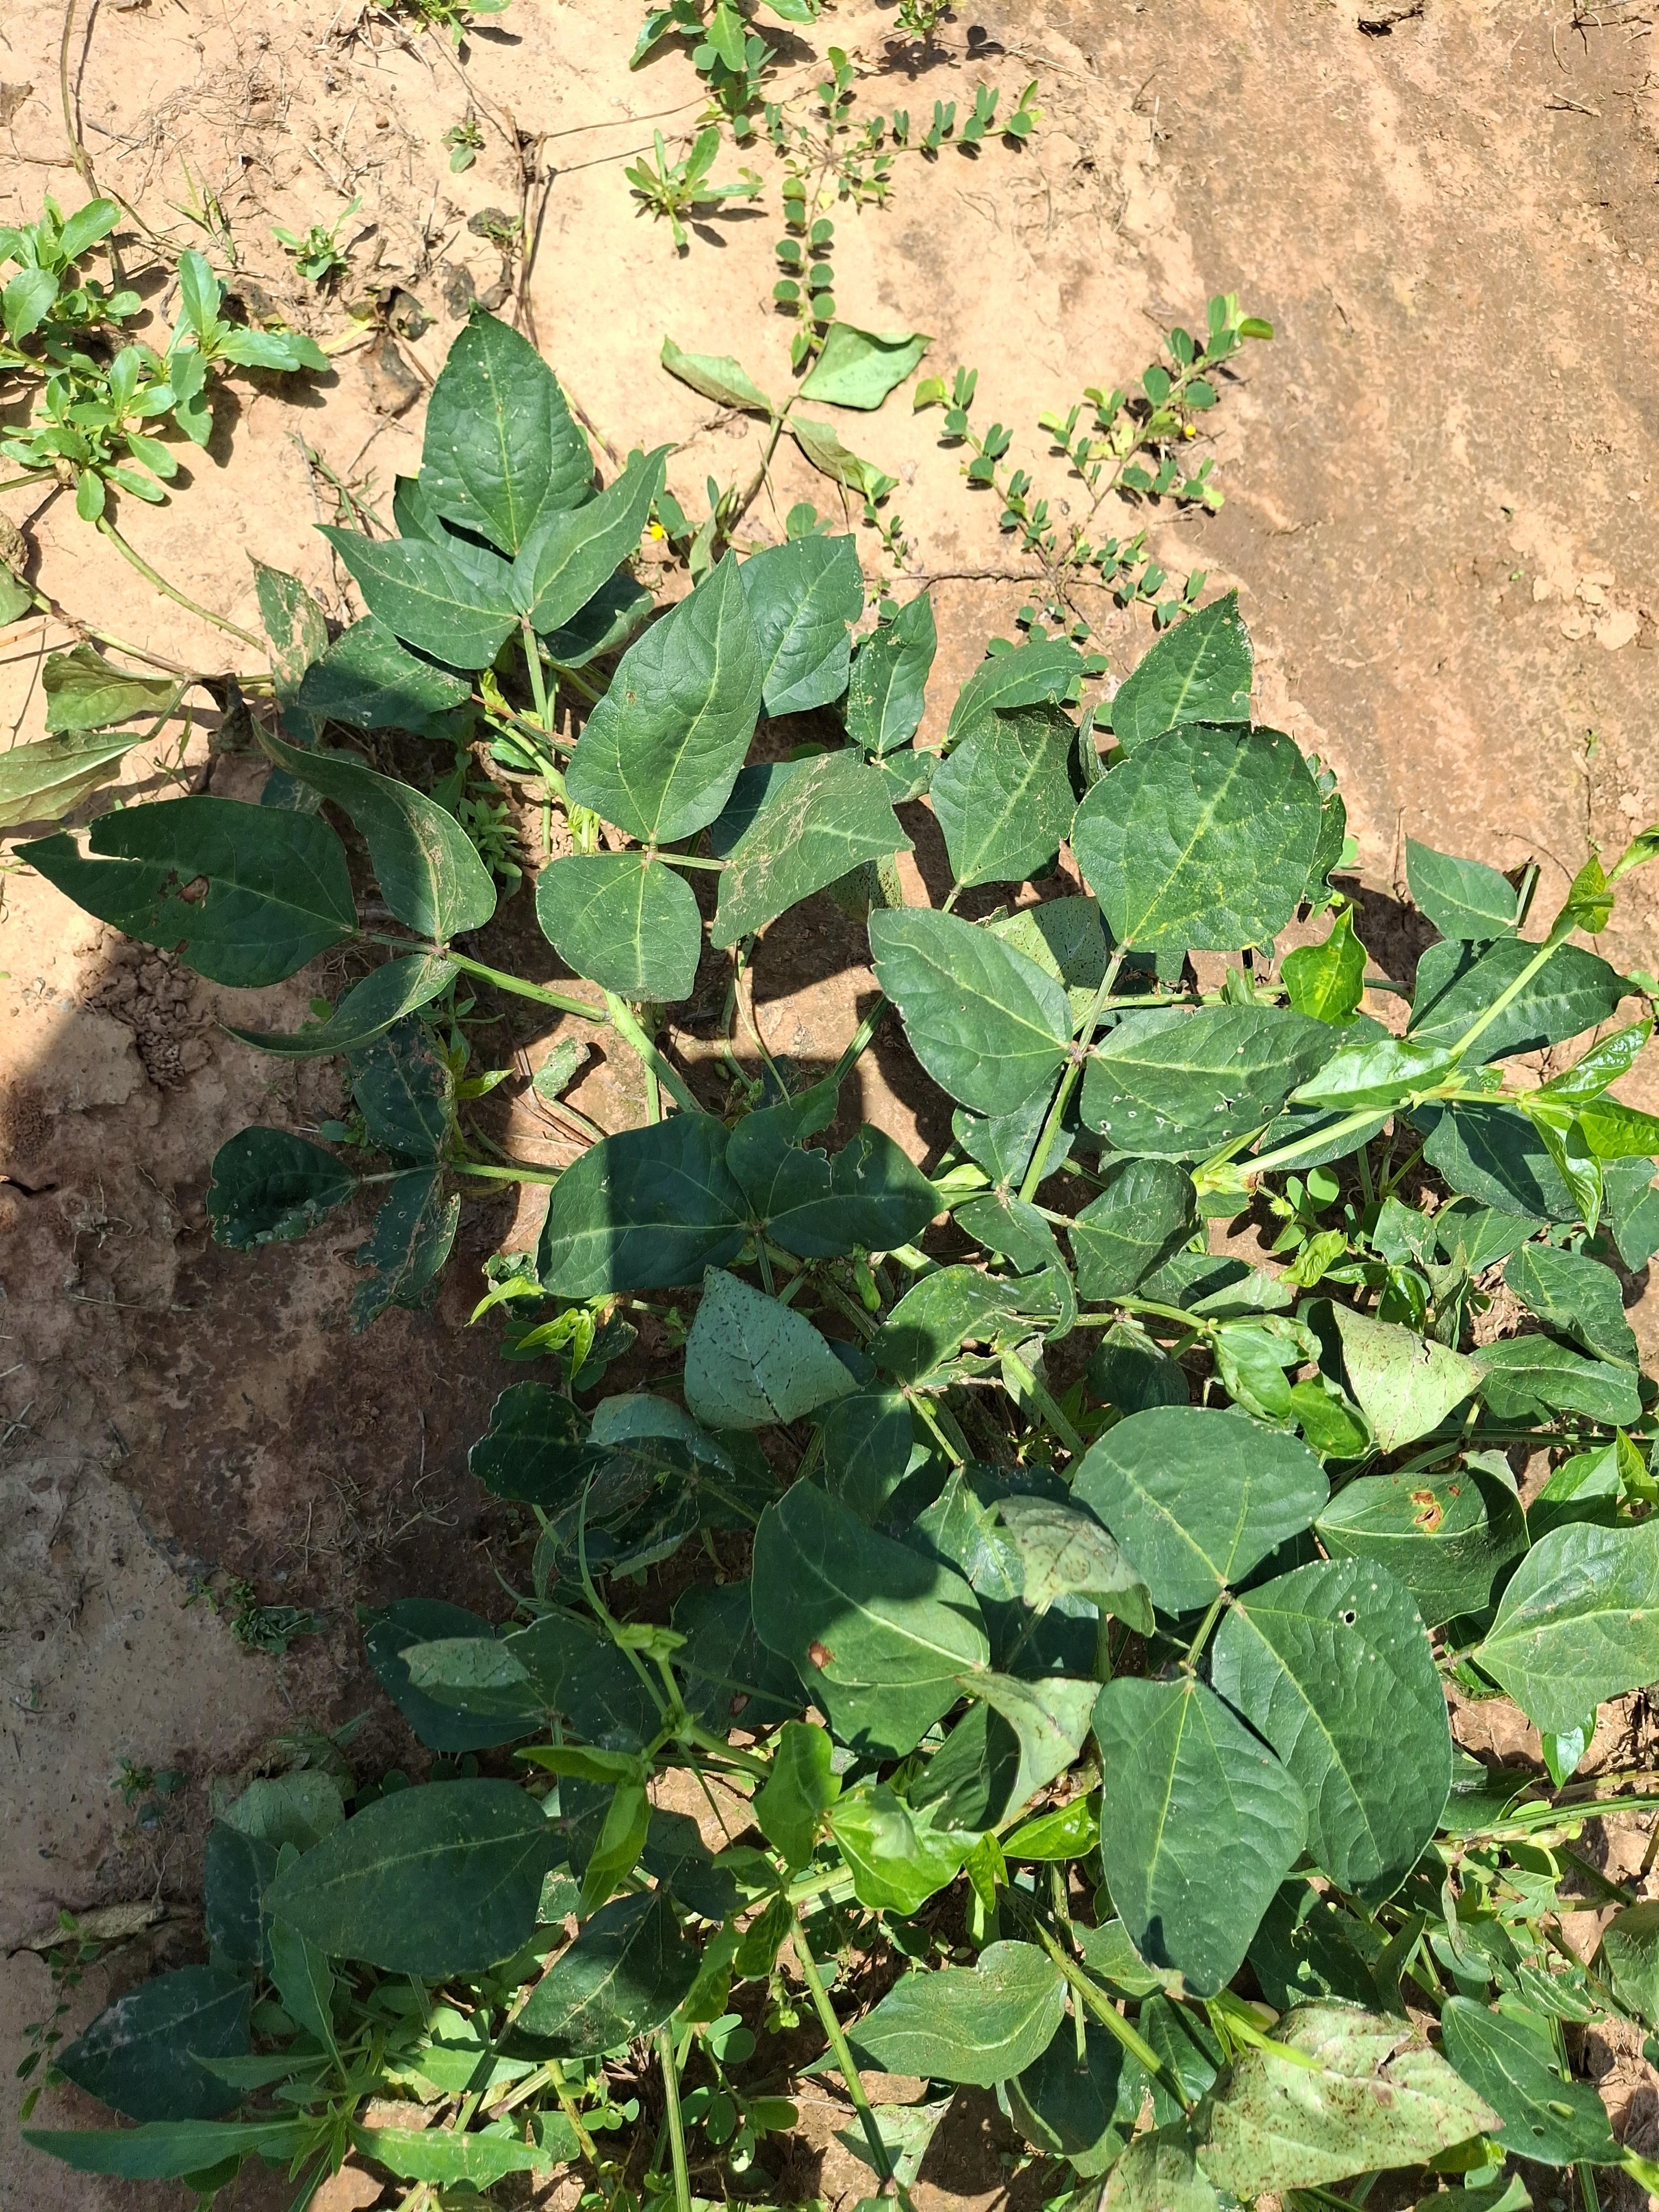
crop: cowpea
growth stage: flowering
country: Nigeria
